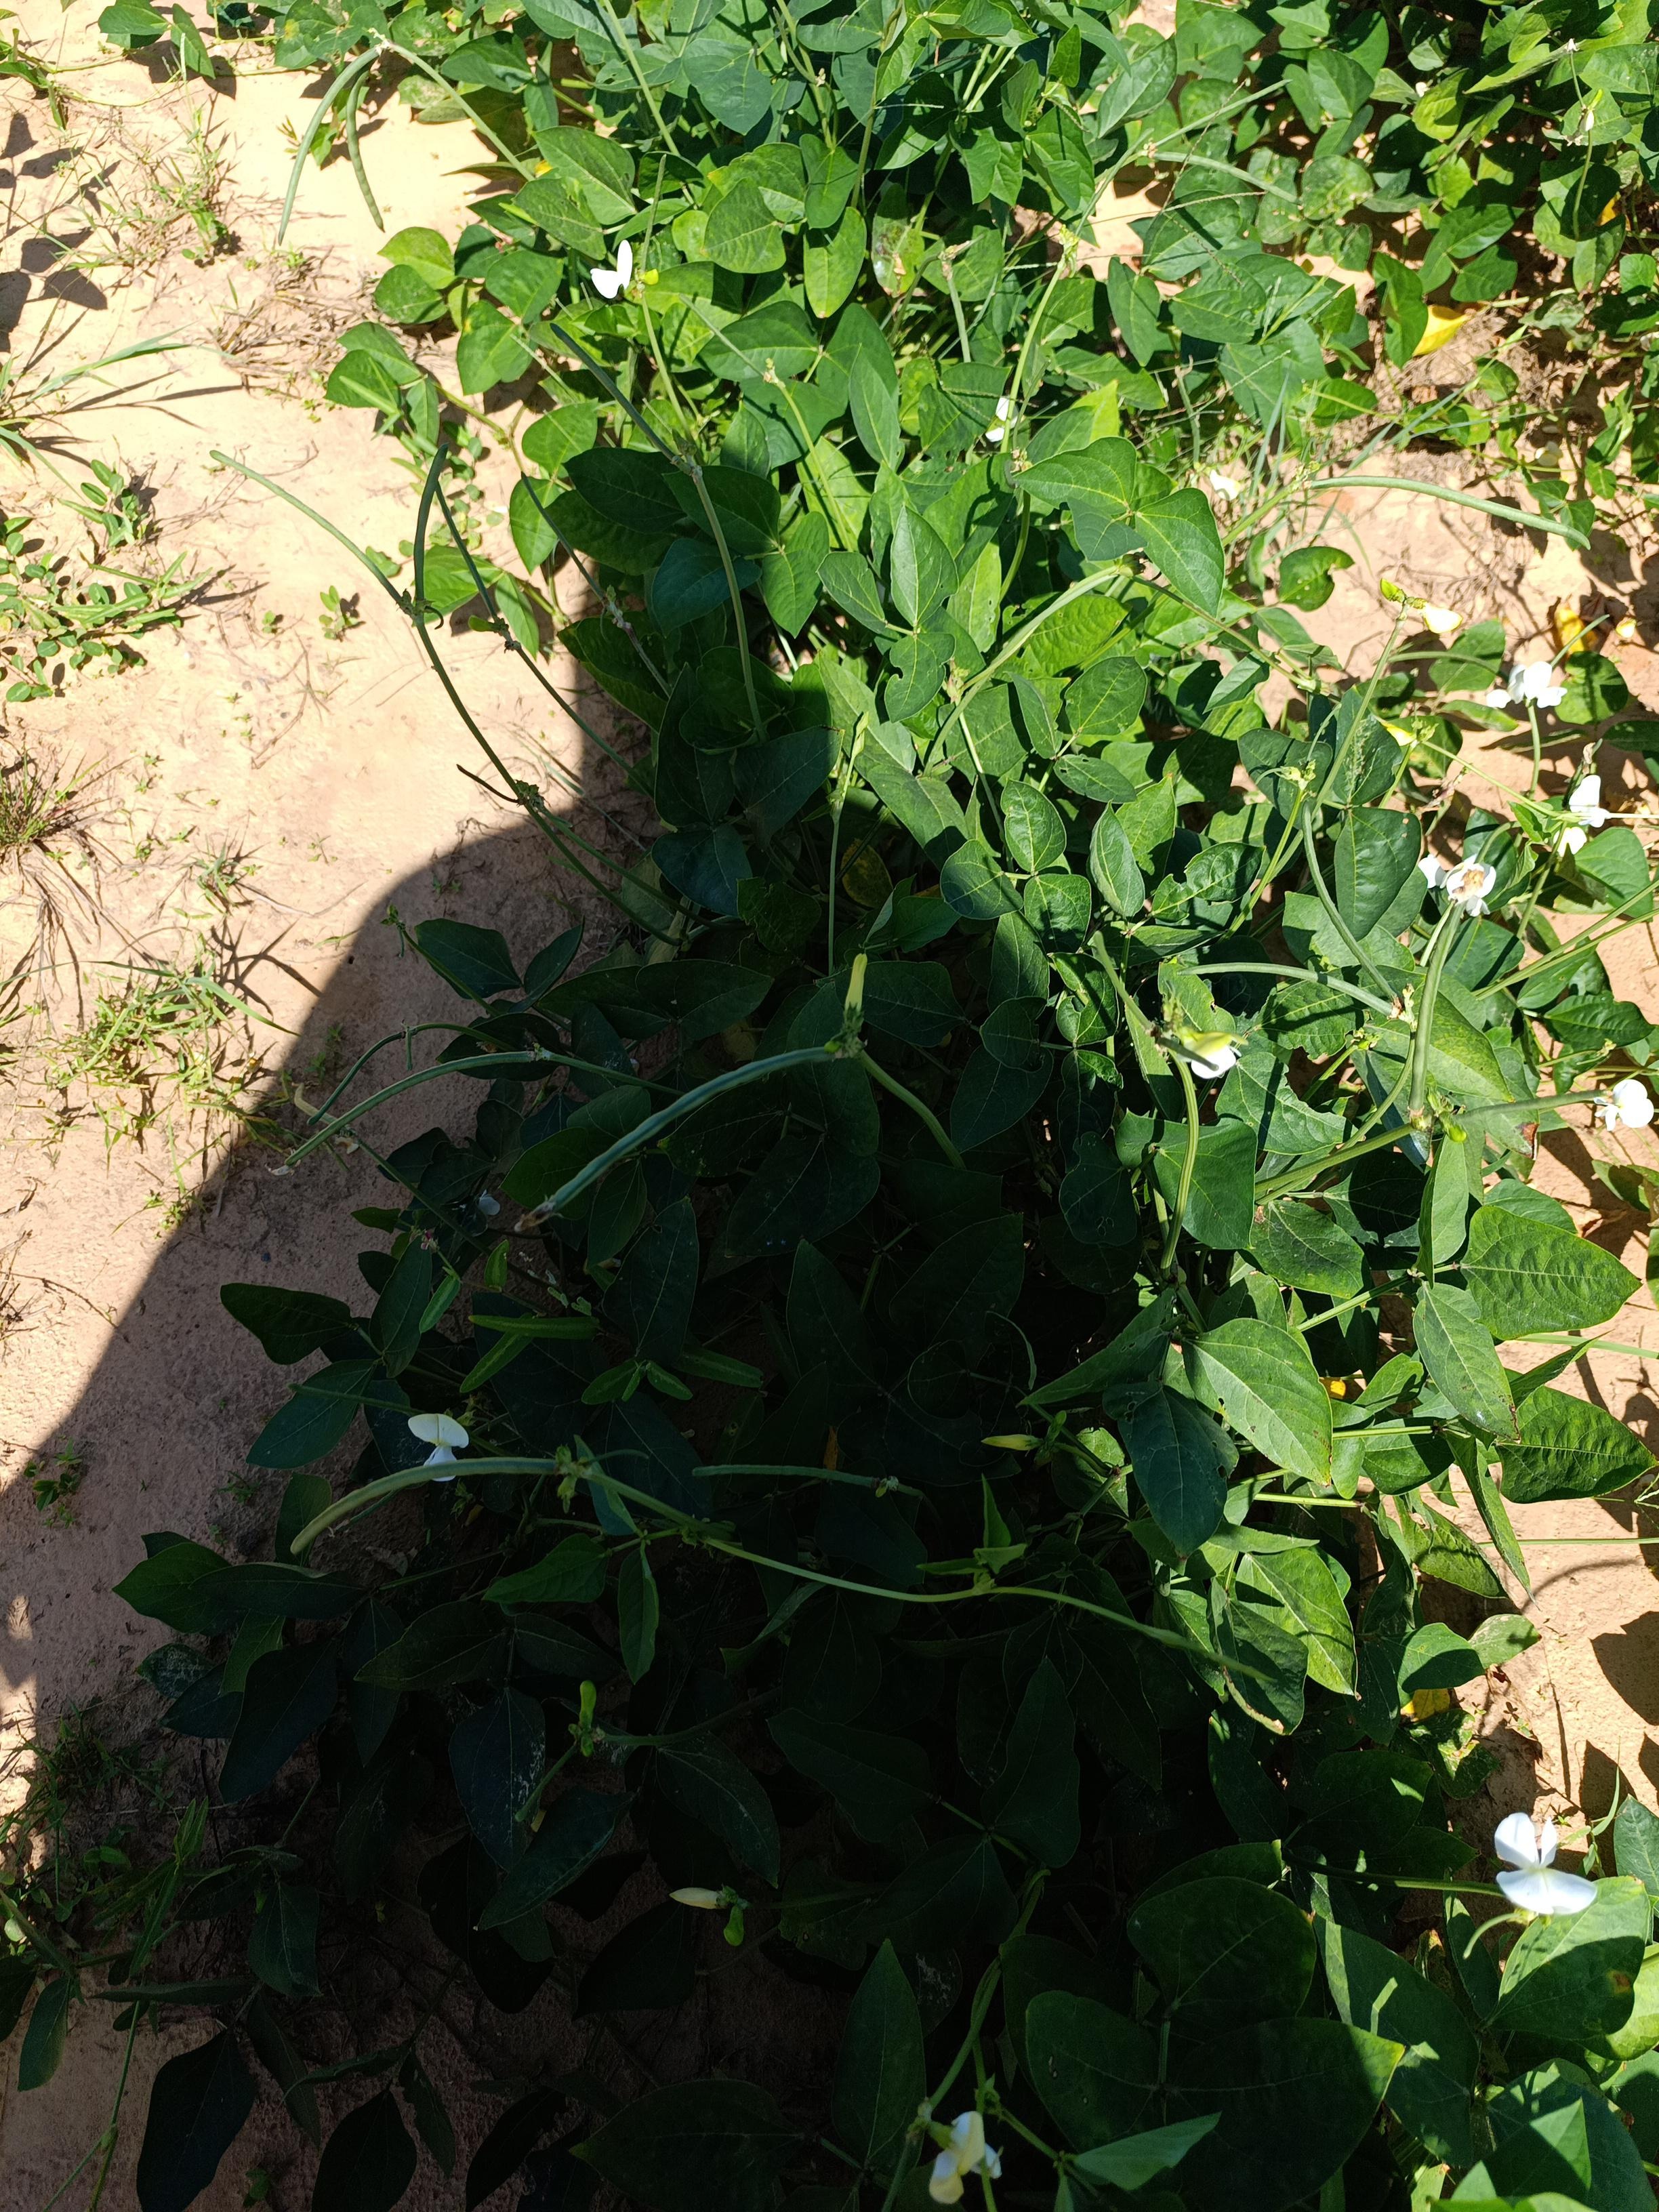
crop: cowpea
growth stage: maturity
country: Nigeria
